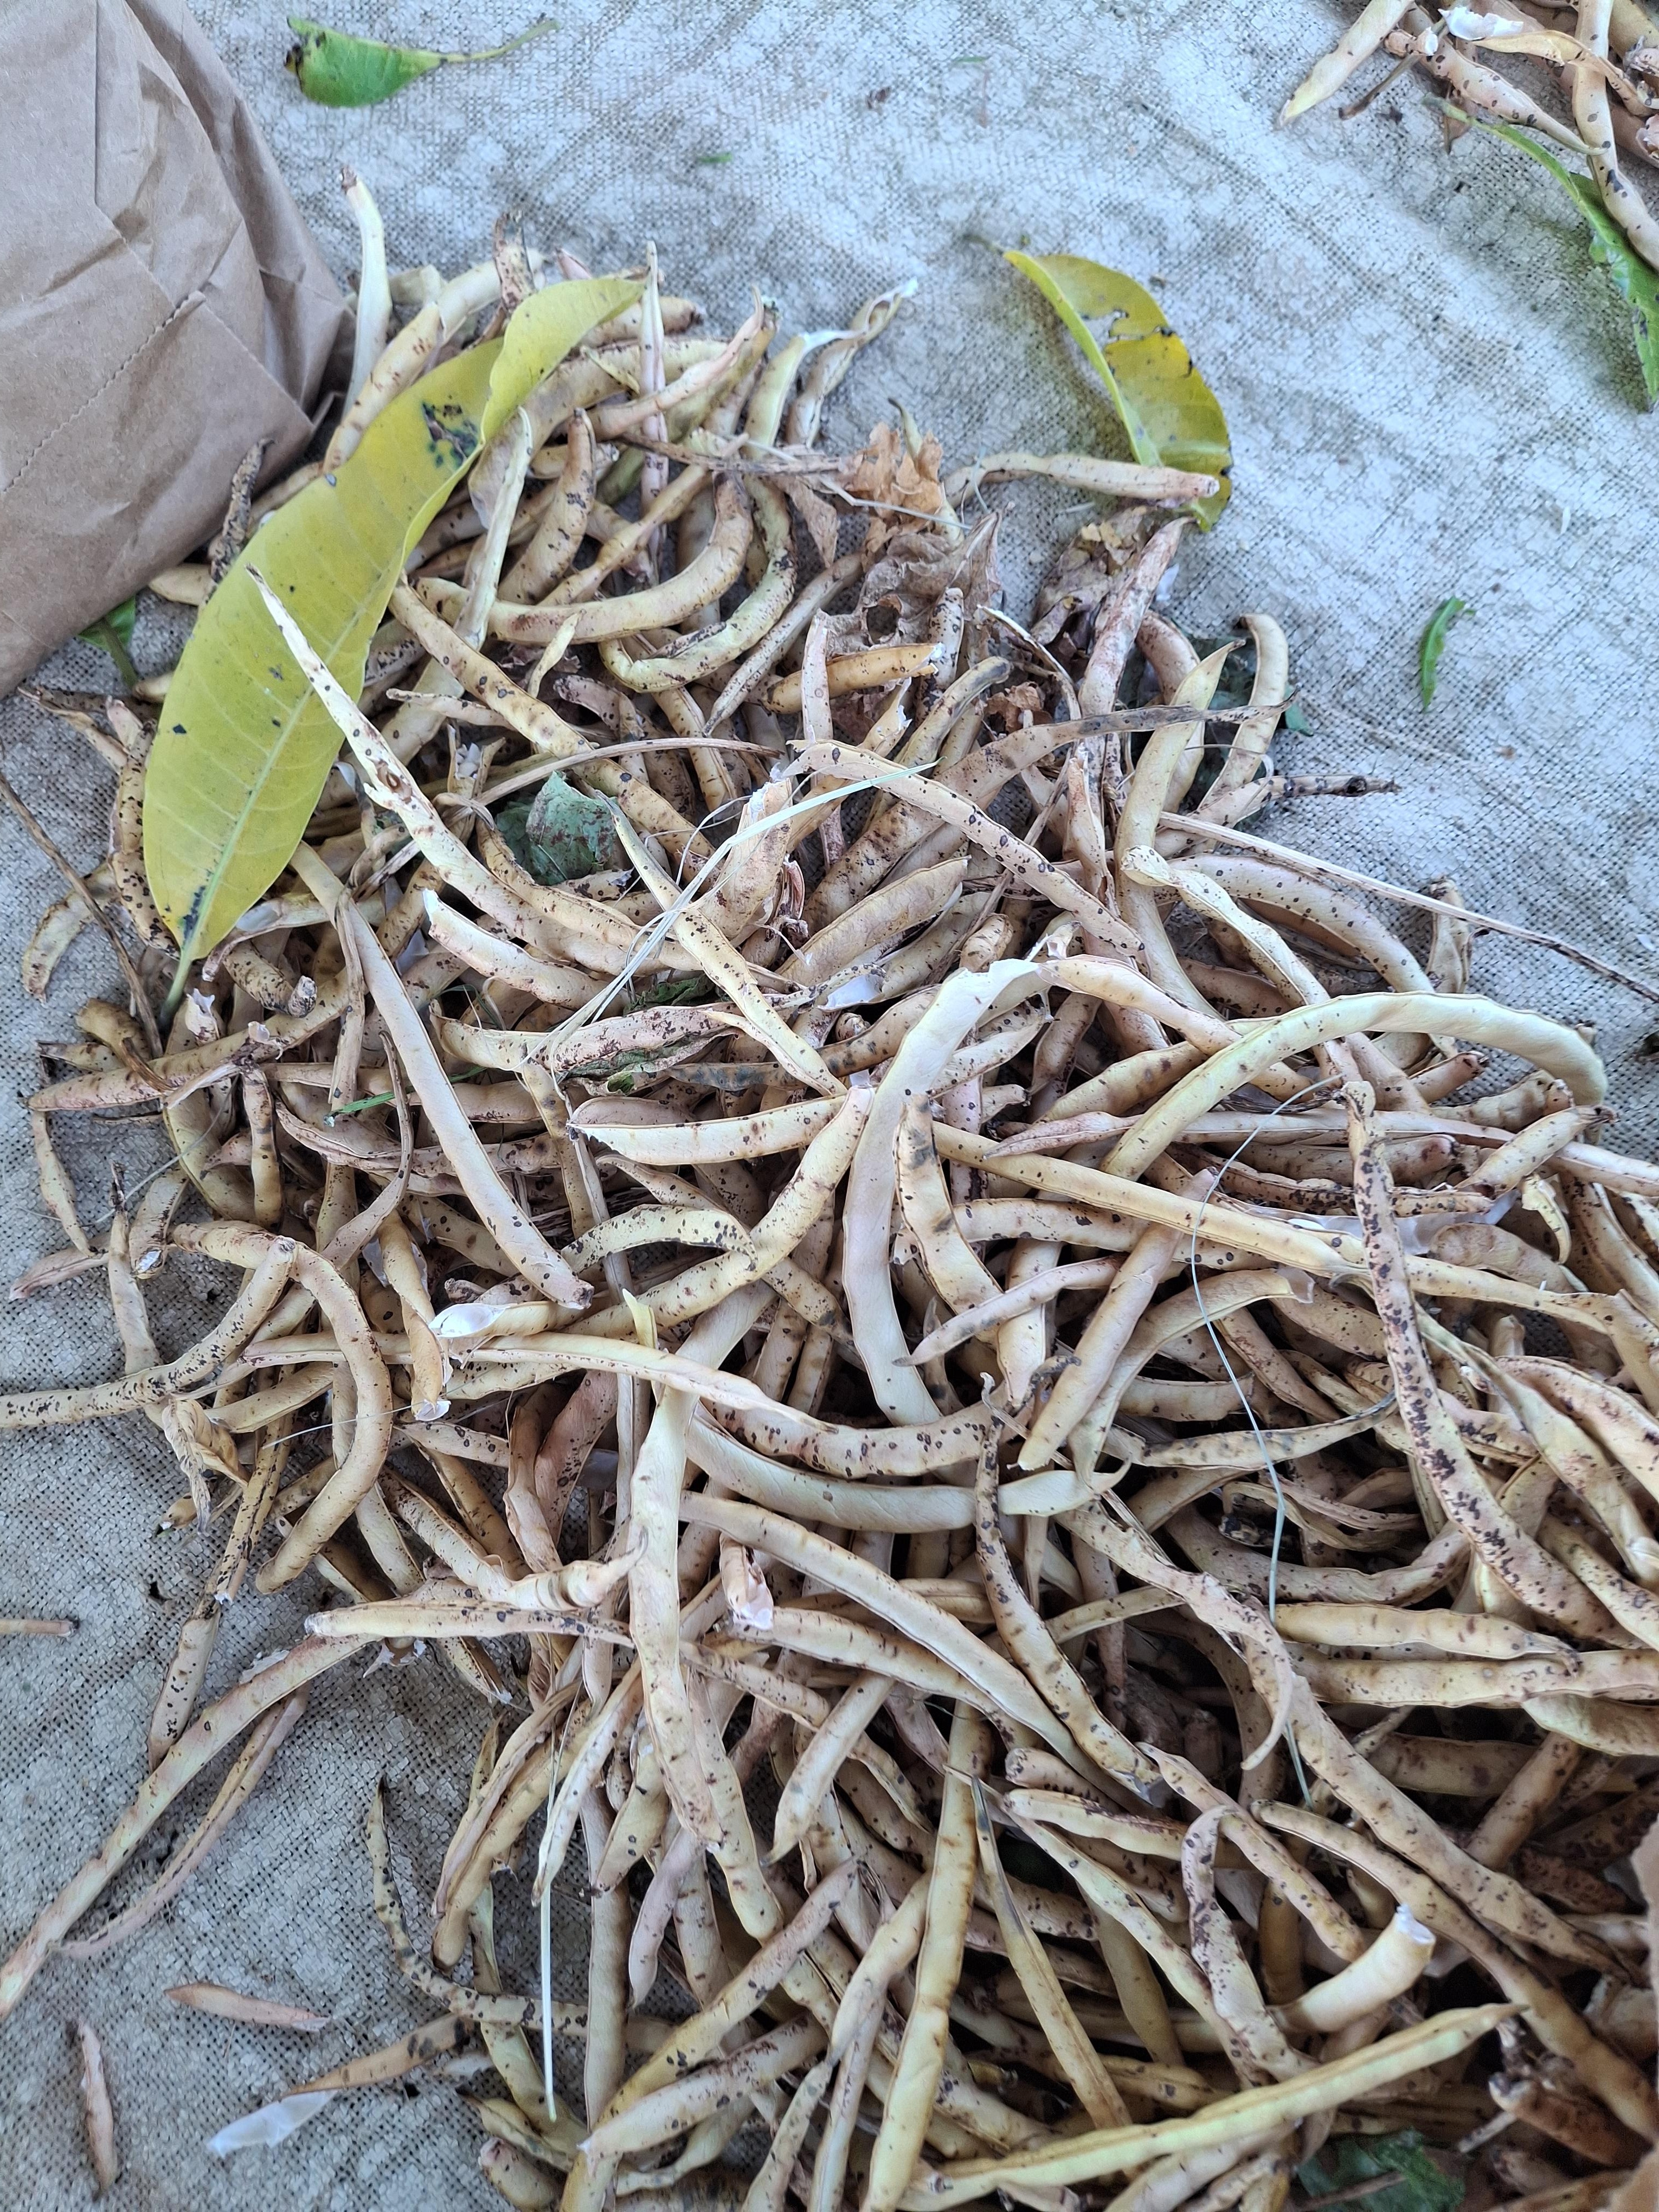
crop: cowpea
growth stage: harvest
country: Nigeria
